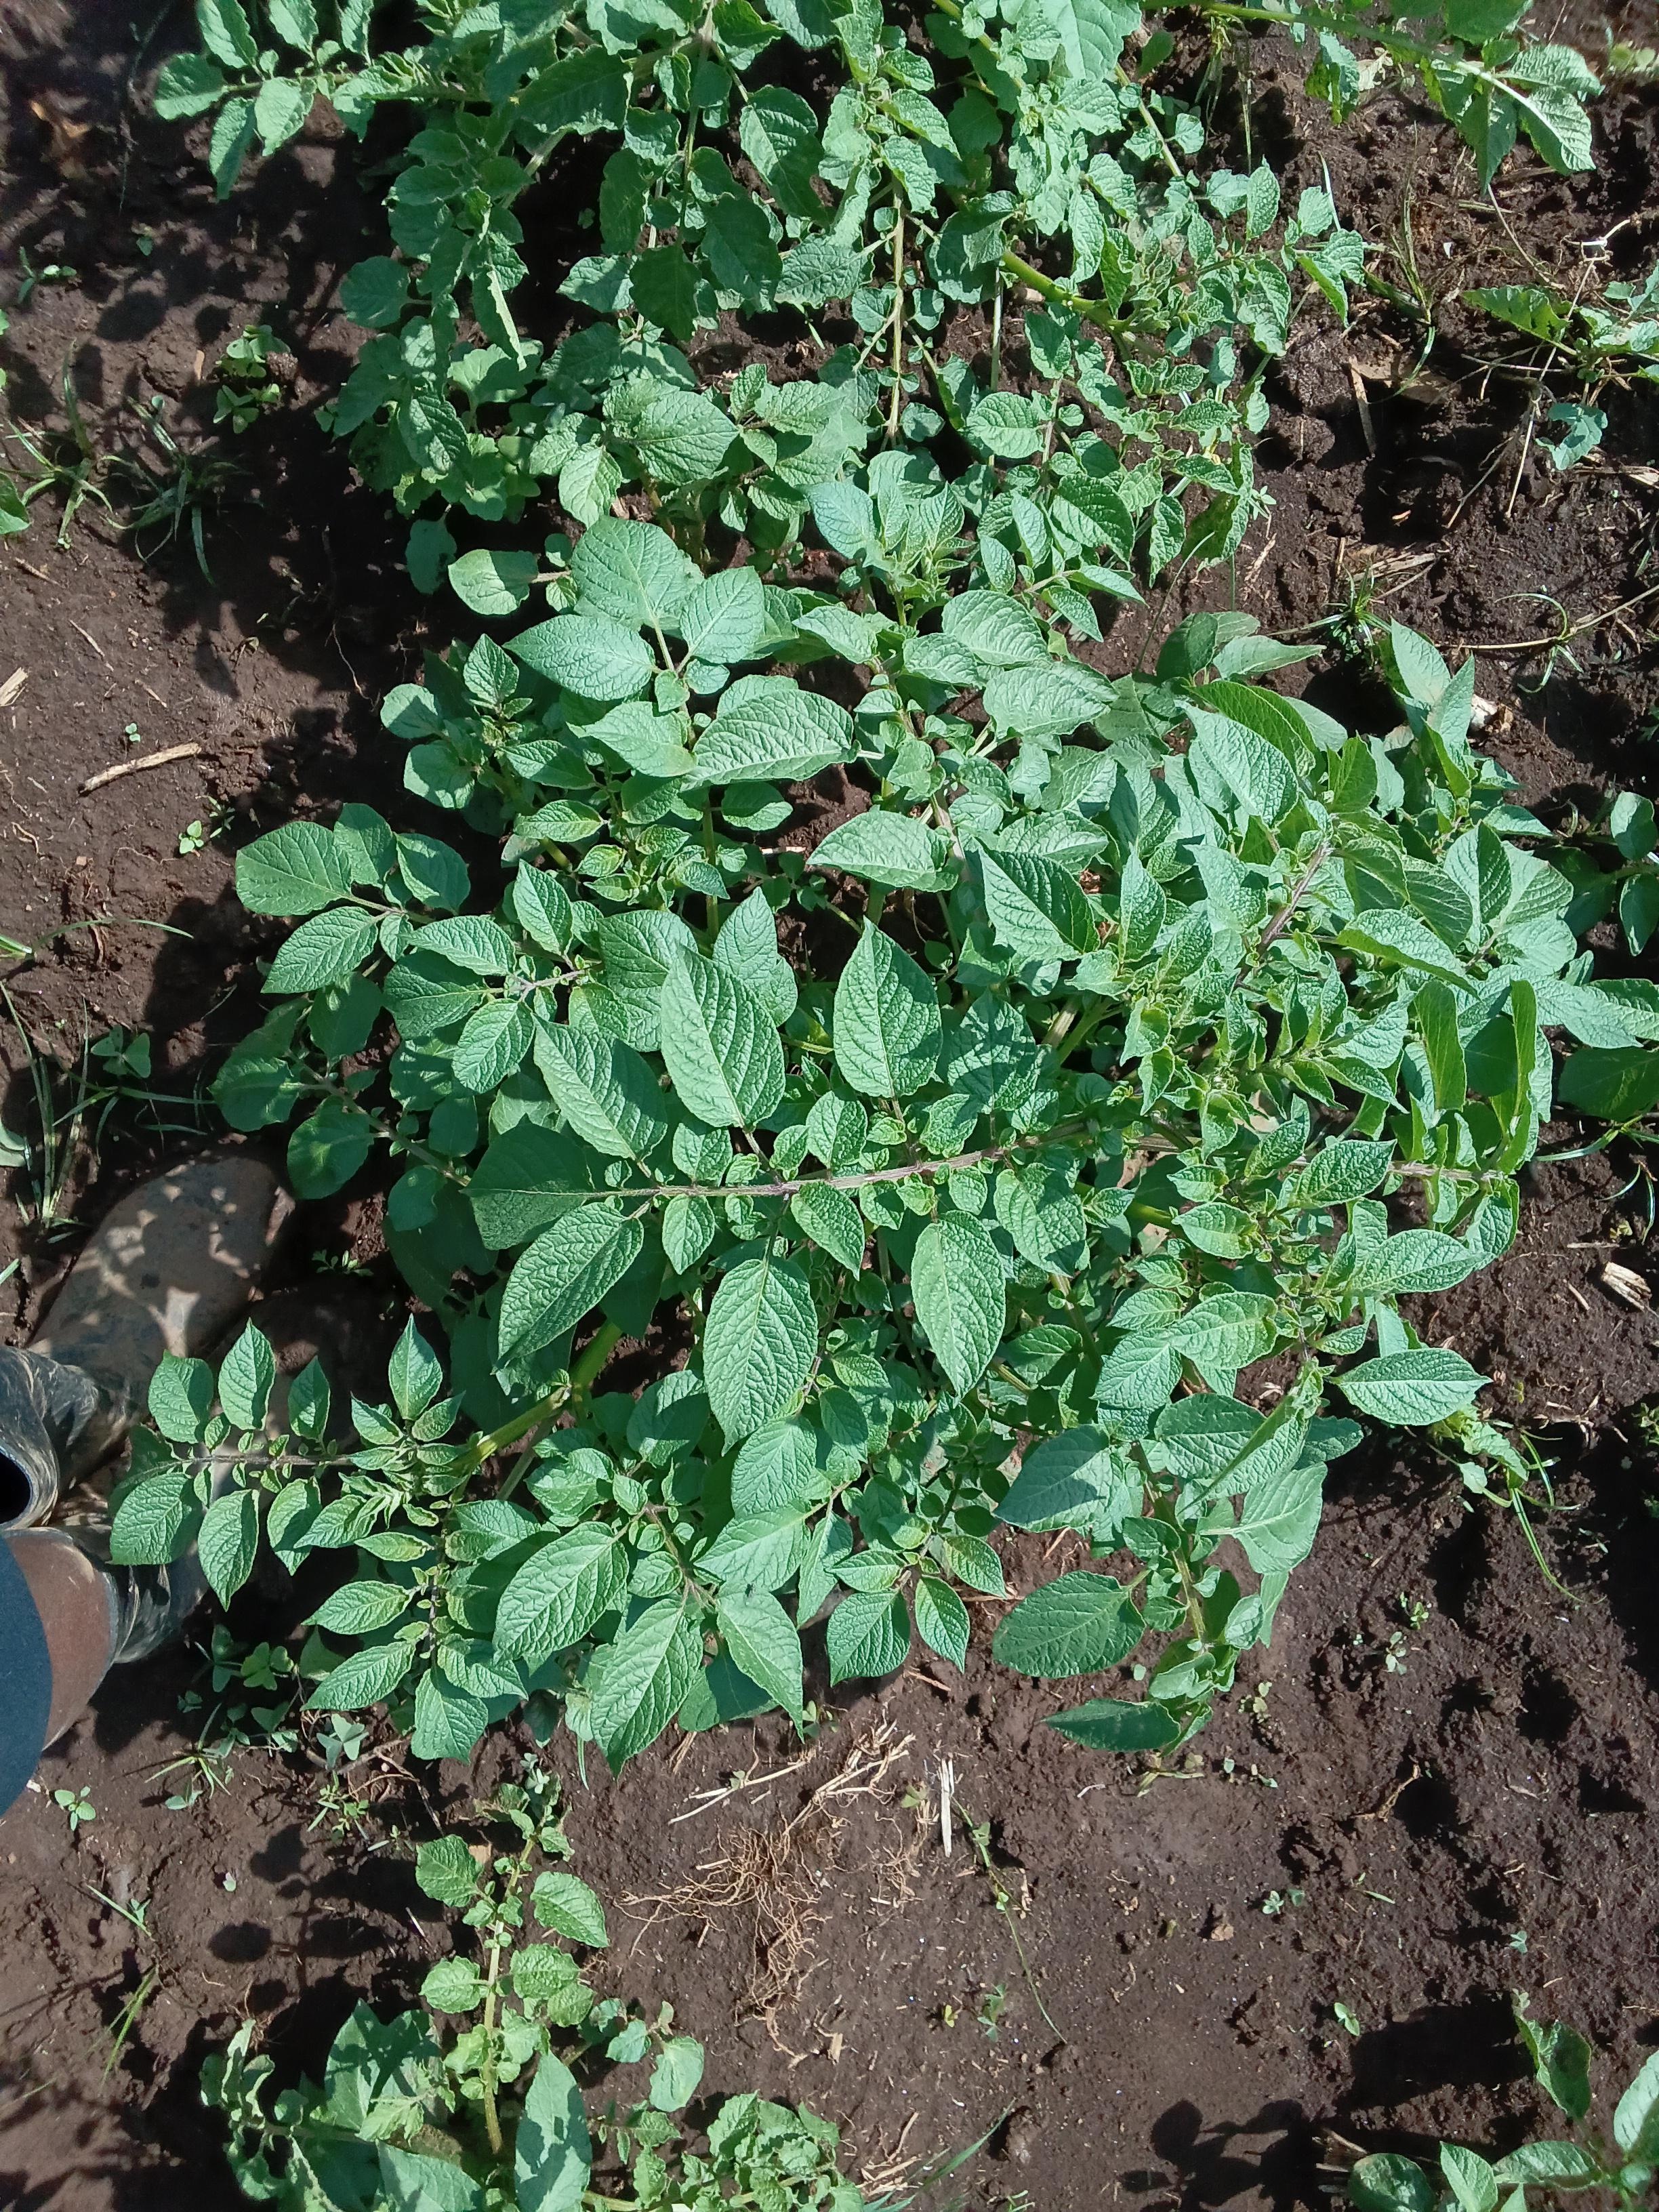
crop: potato
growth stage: vegetative
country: Kenya
